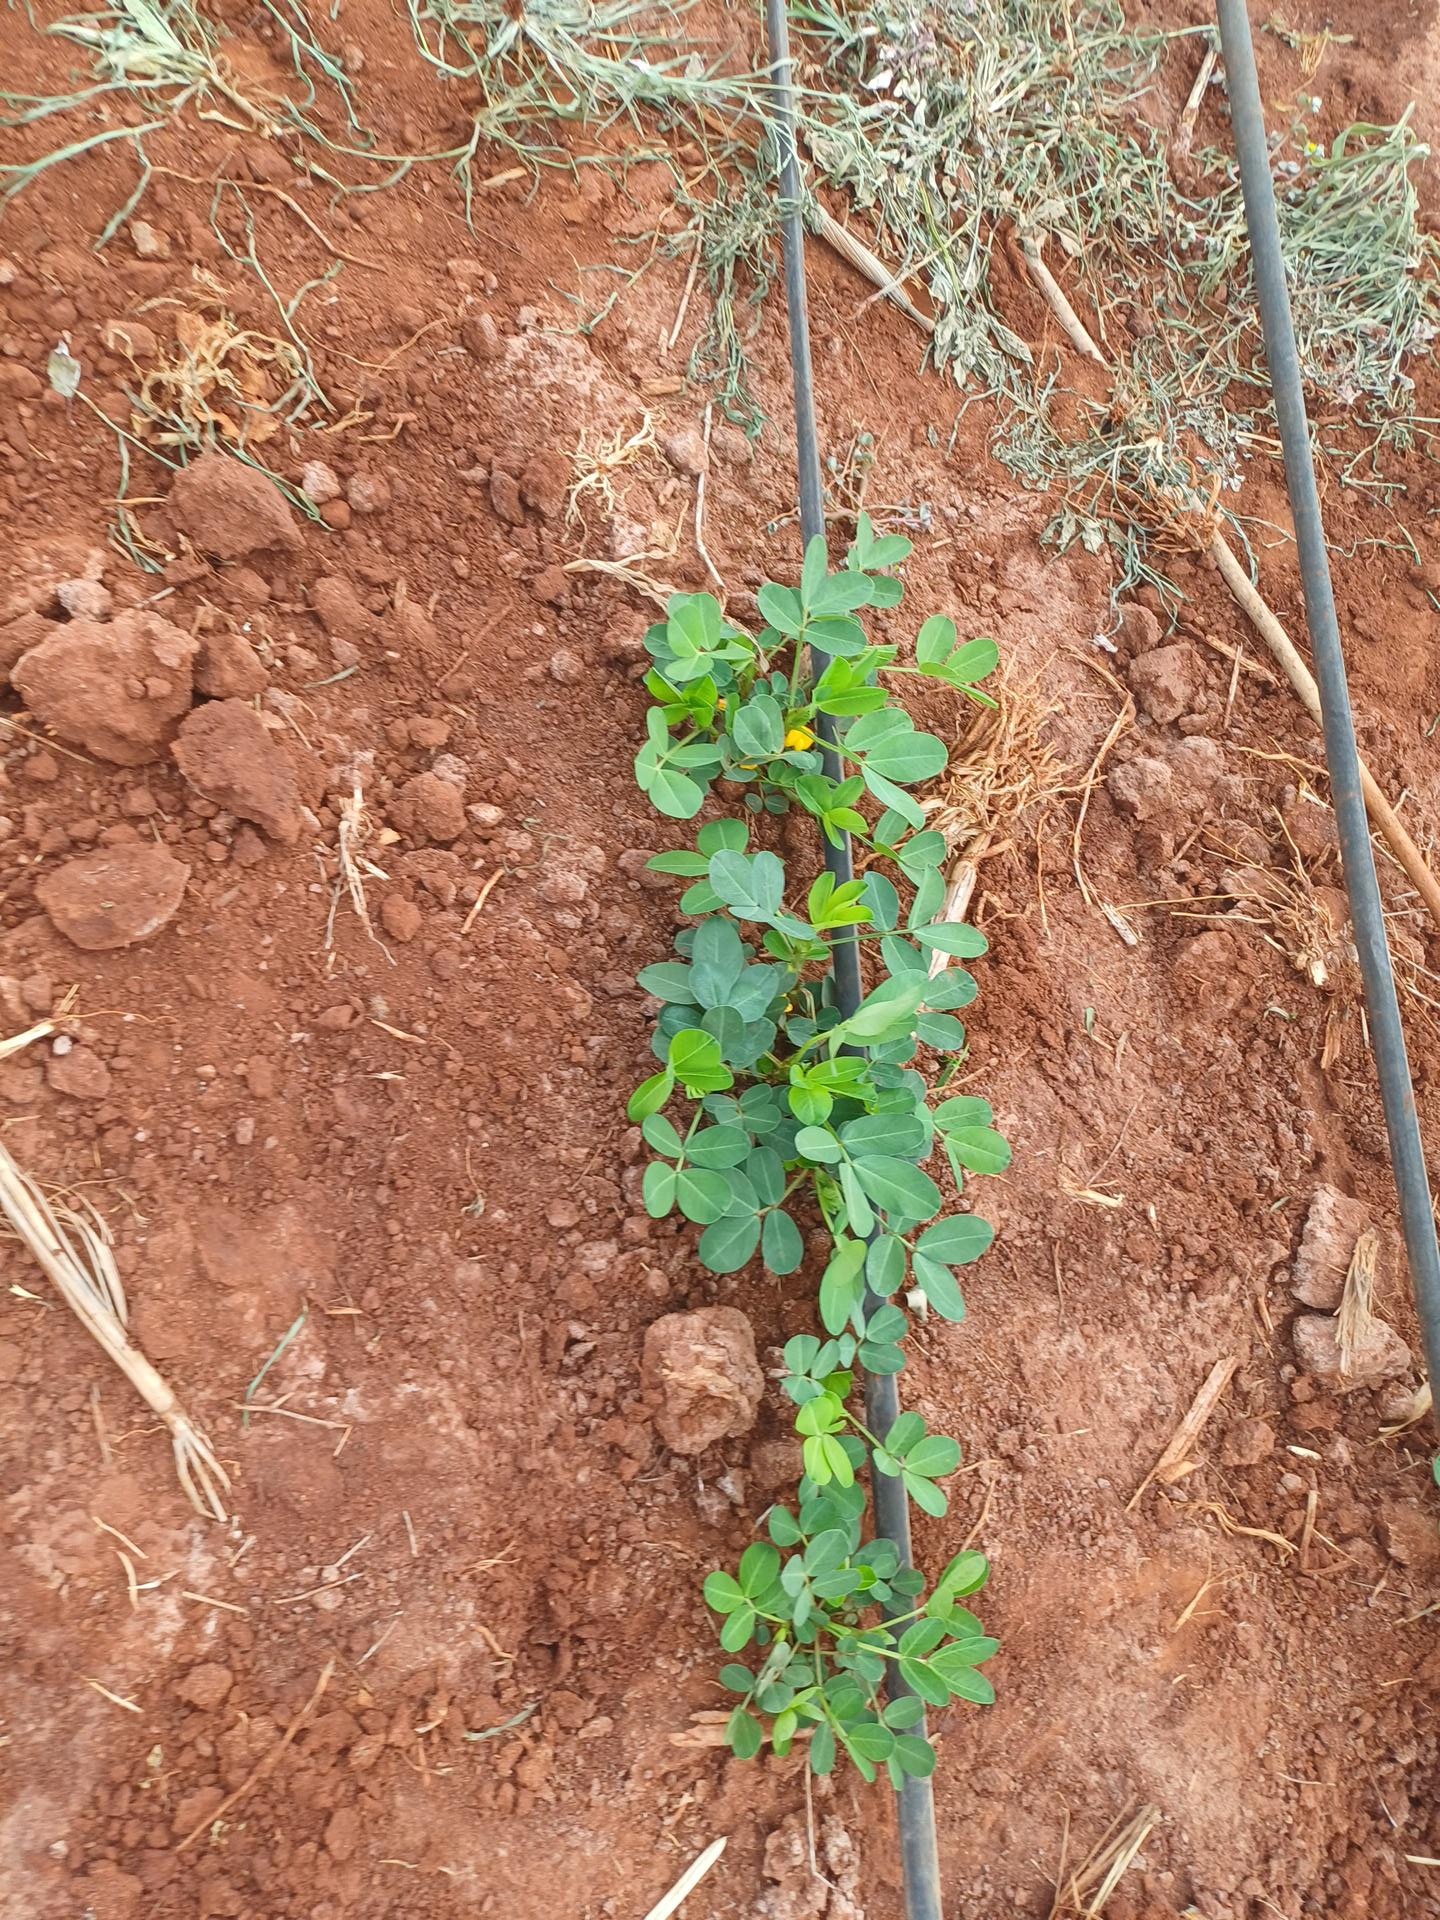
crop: groundnut
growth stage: flowering
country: Kenya
